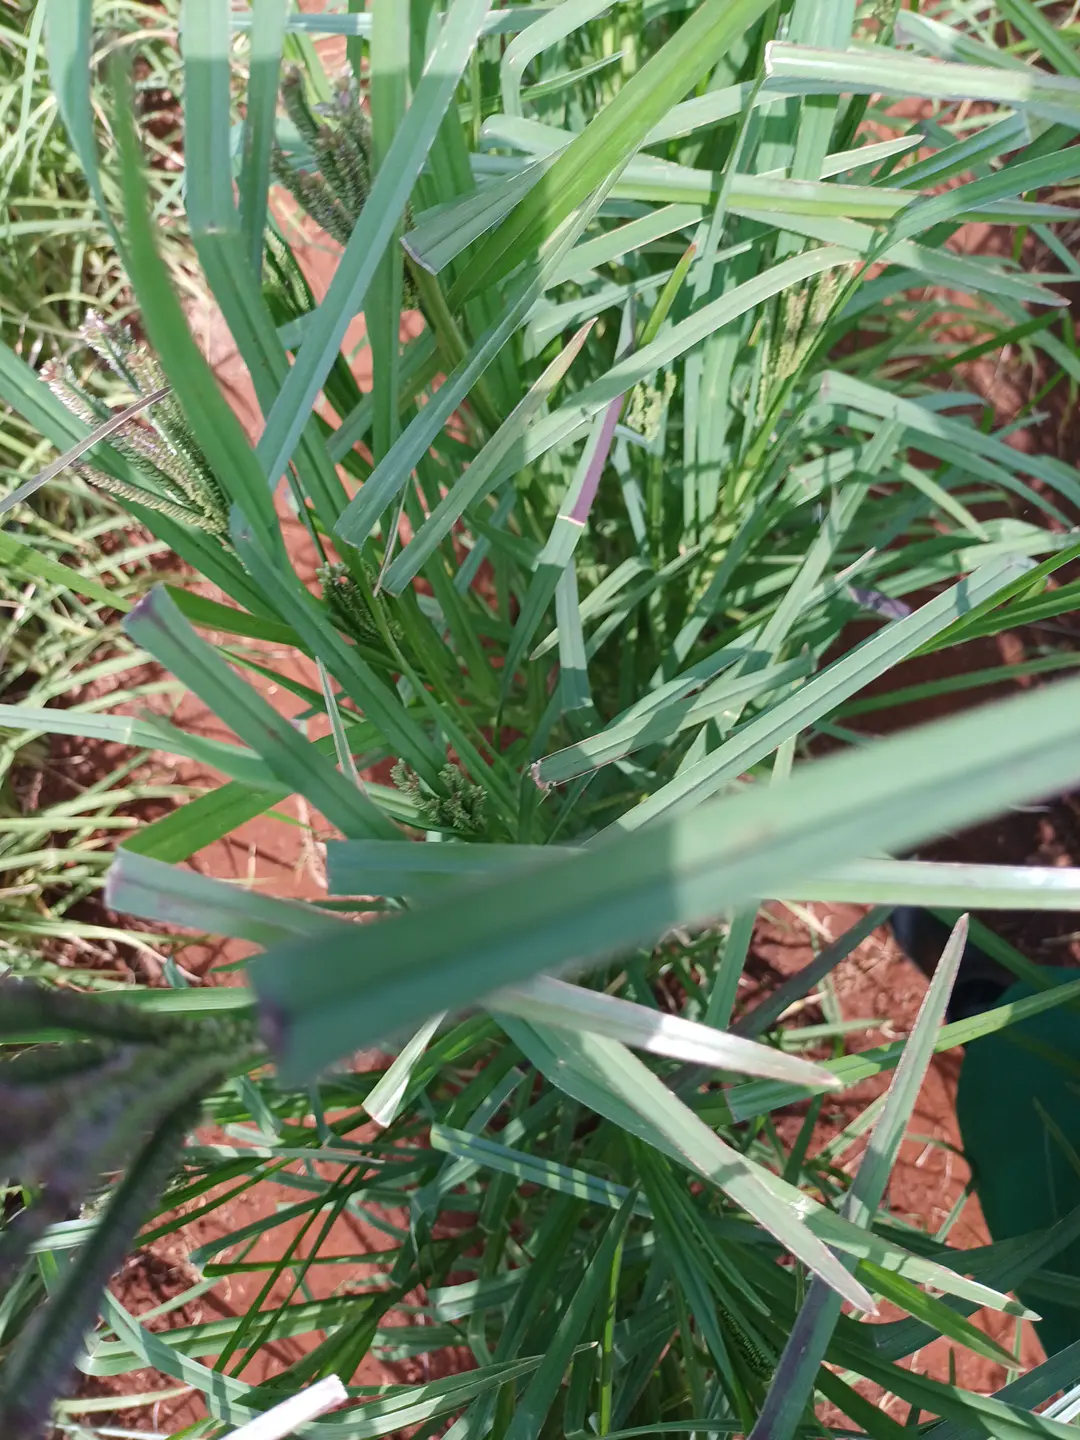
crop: finger millet
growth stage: flowering
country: Kenya
